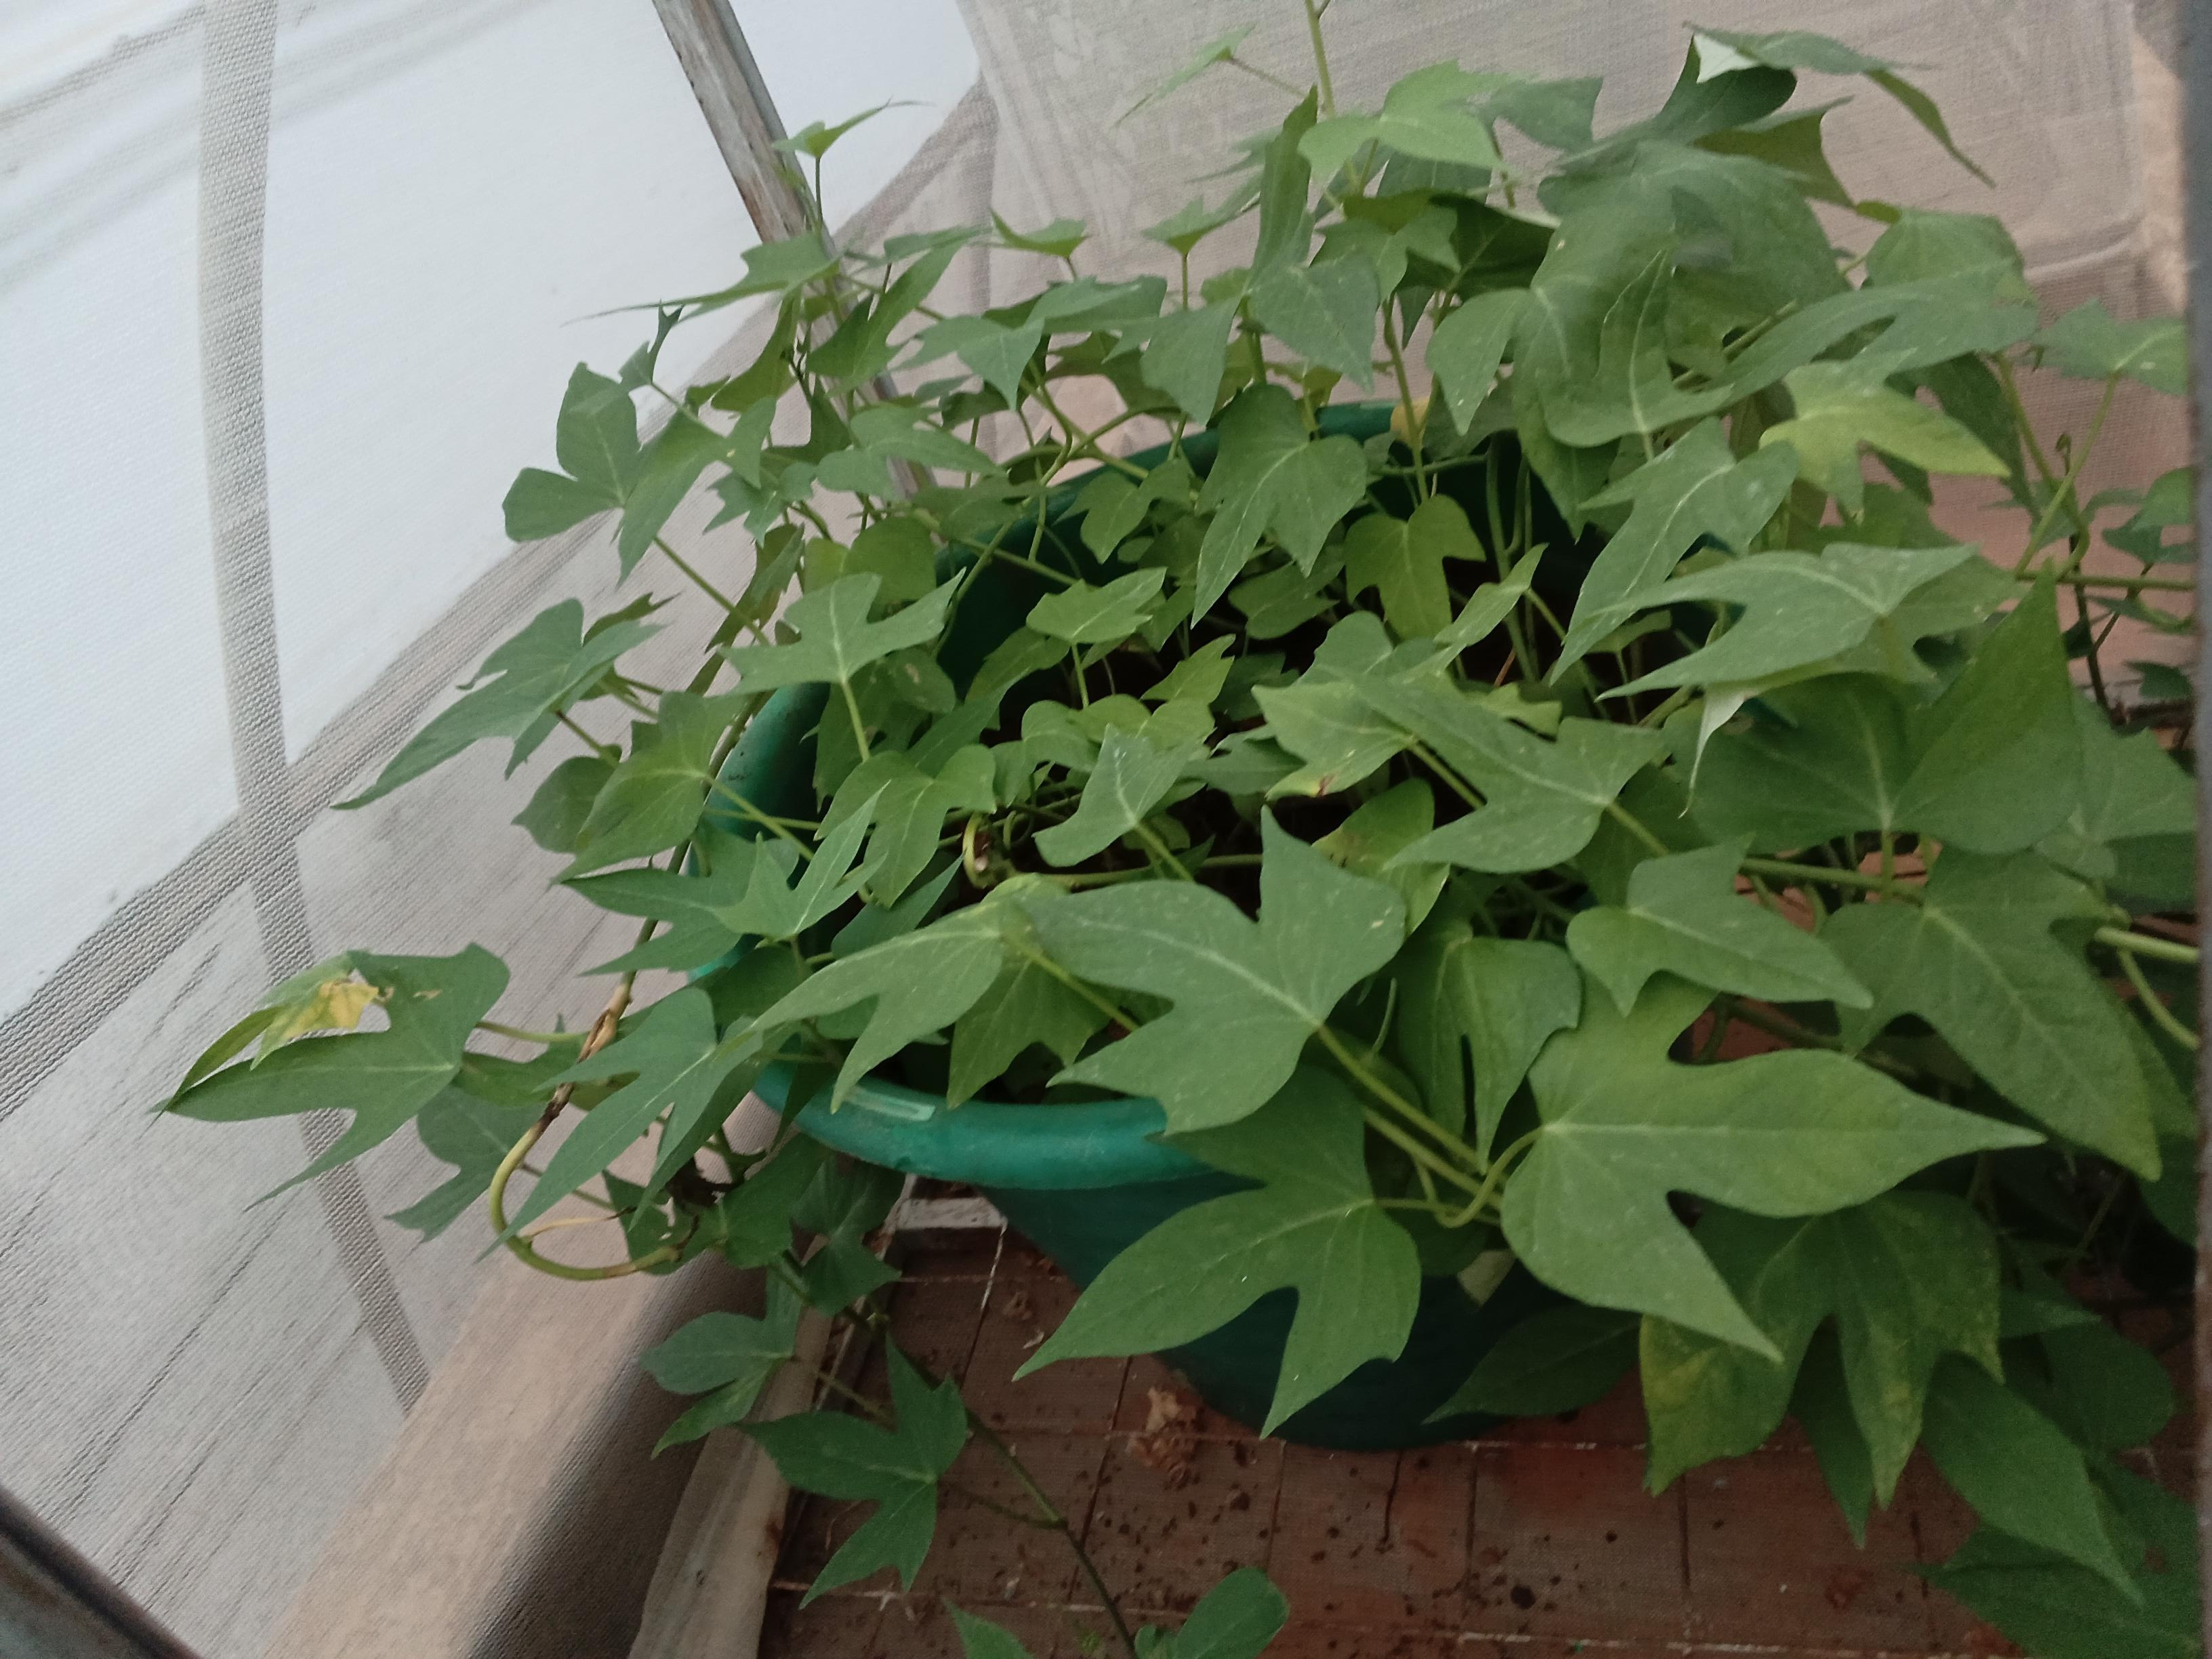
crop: sweet potato
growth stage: vegetative
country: Kenya
